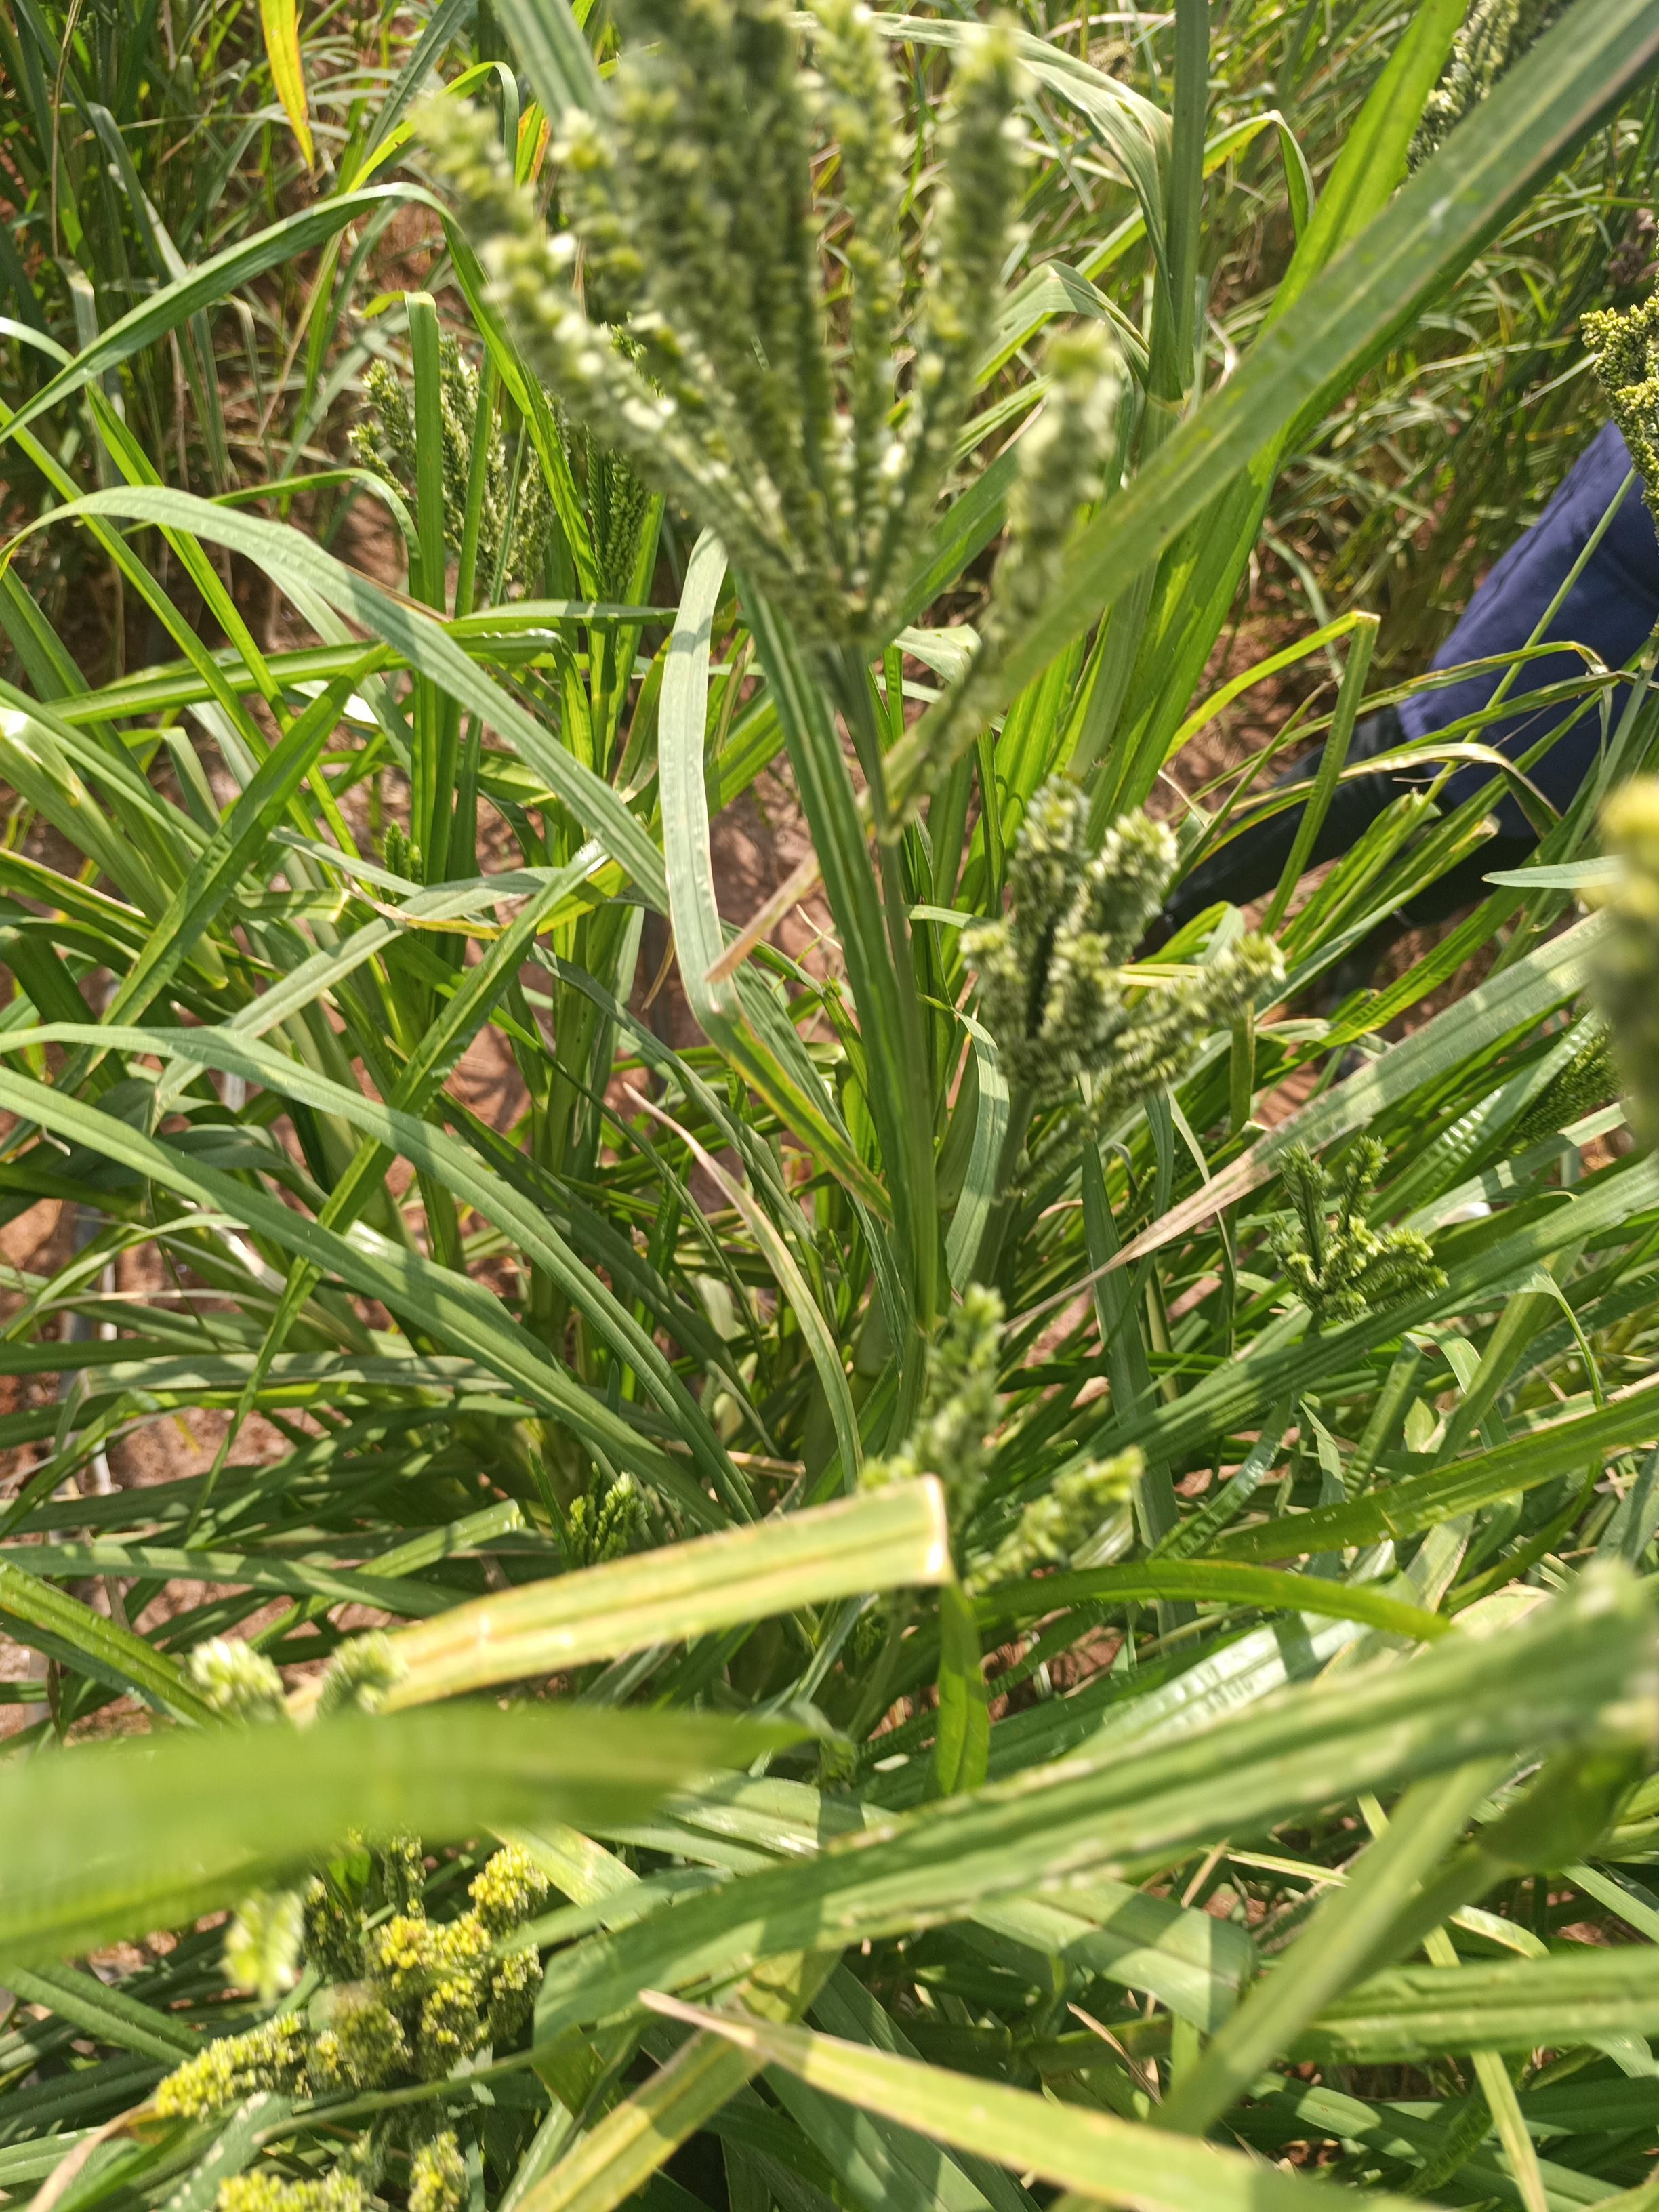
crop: finger millet
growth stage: filling grain
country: Kenya
